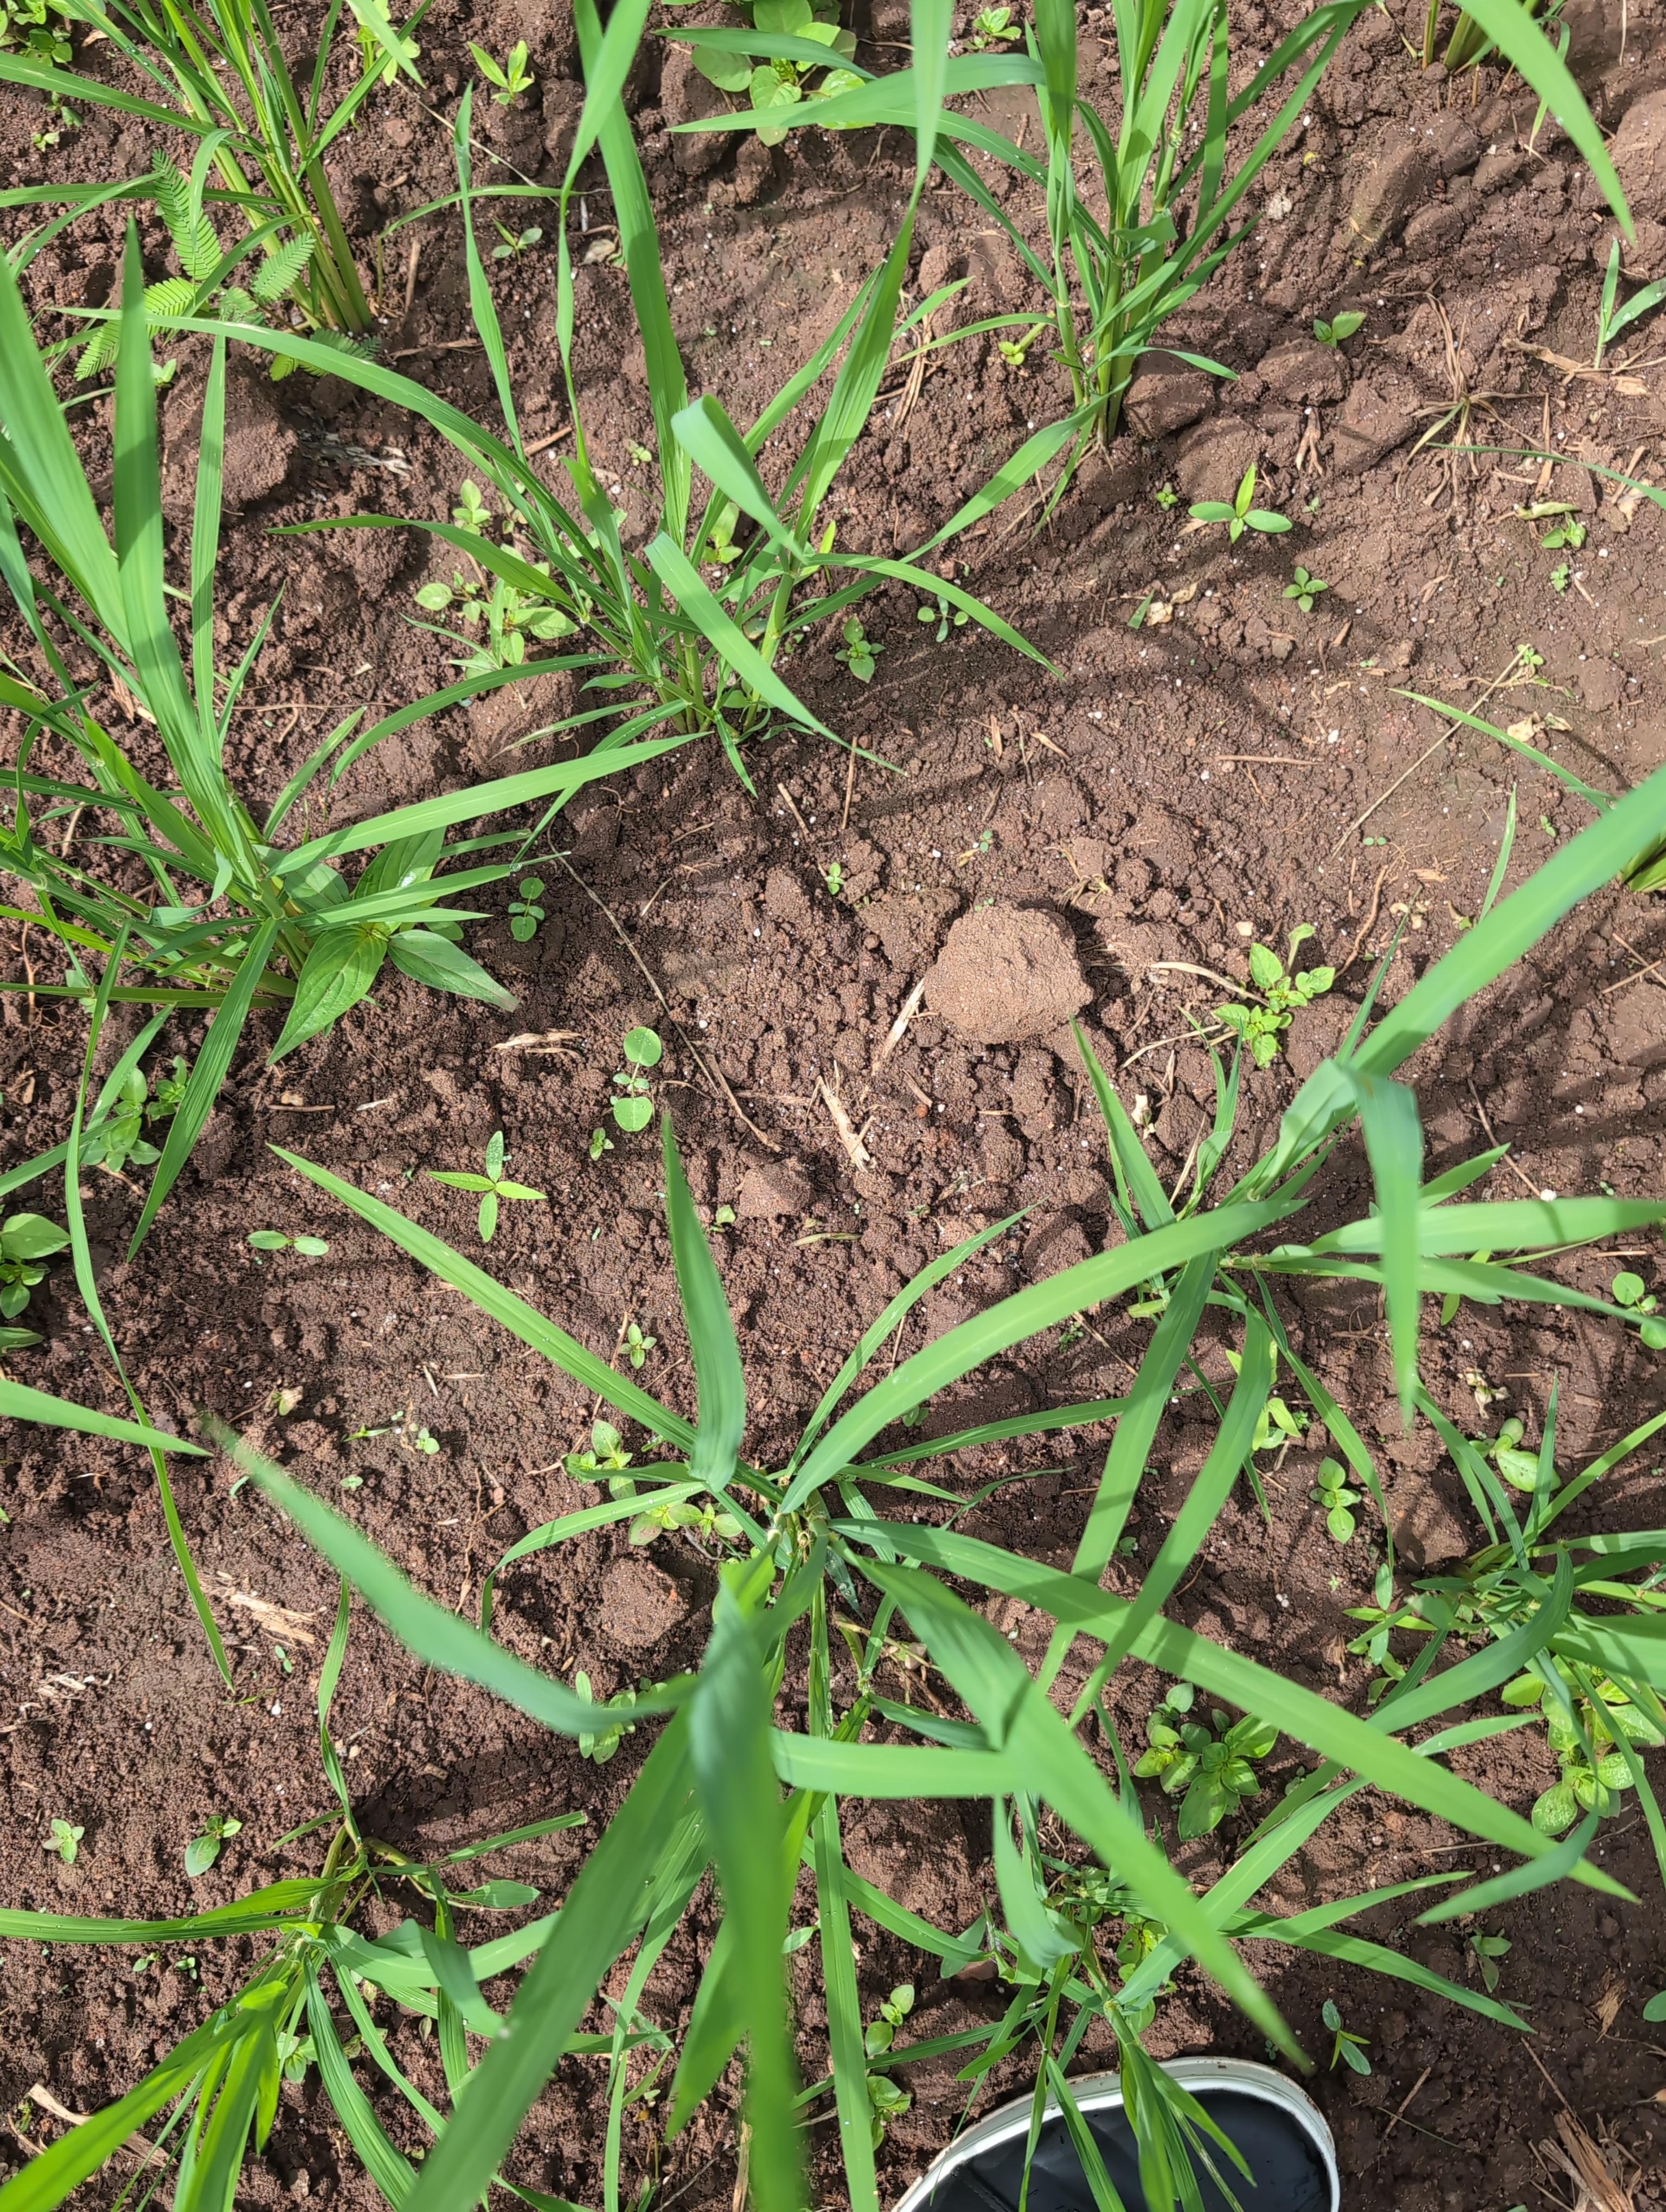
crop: rice
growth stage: tillering
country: Côte d'Ivoire
